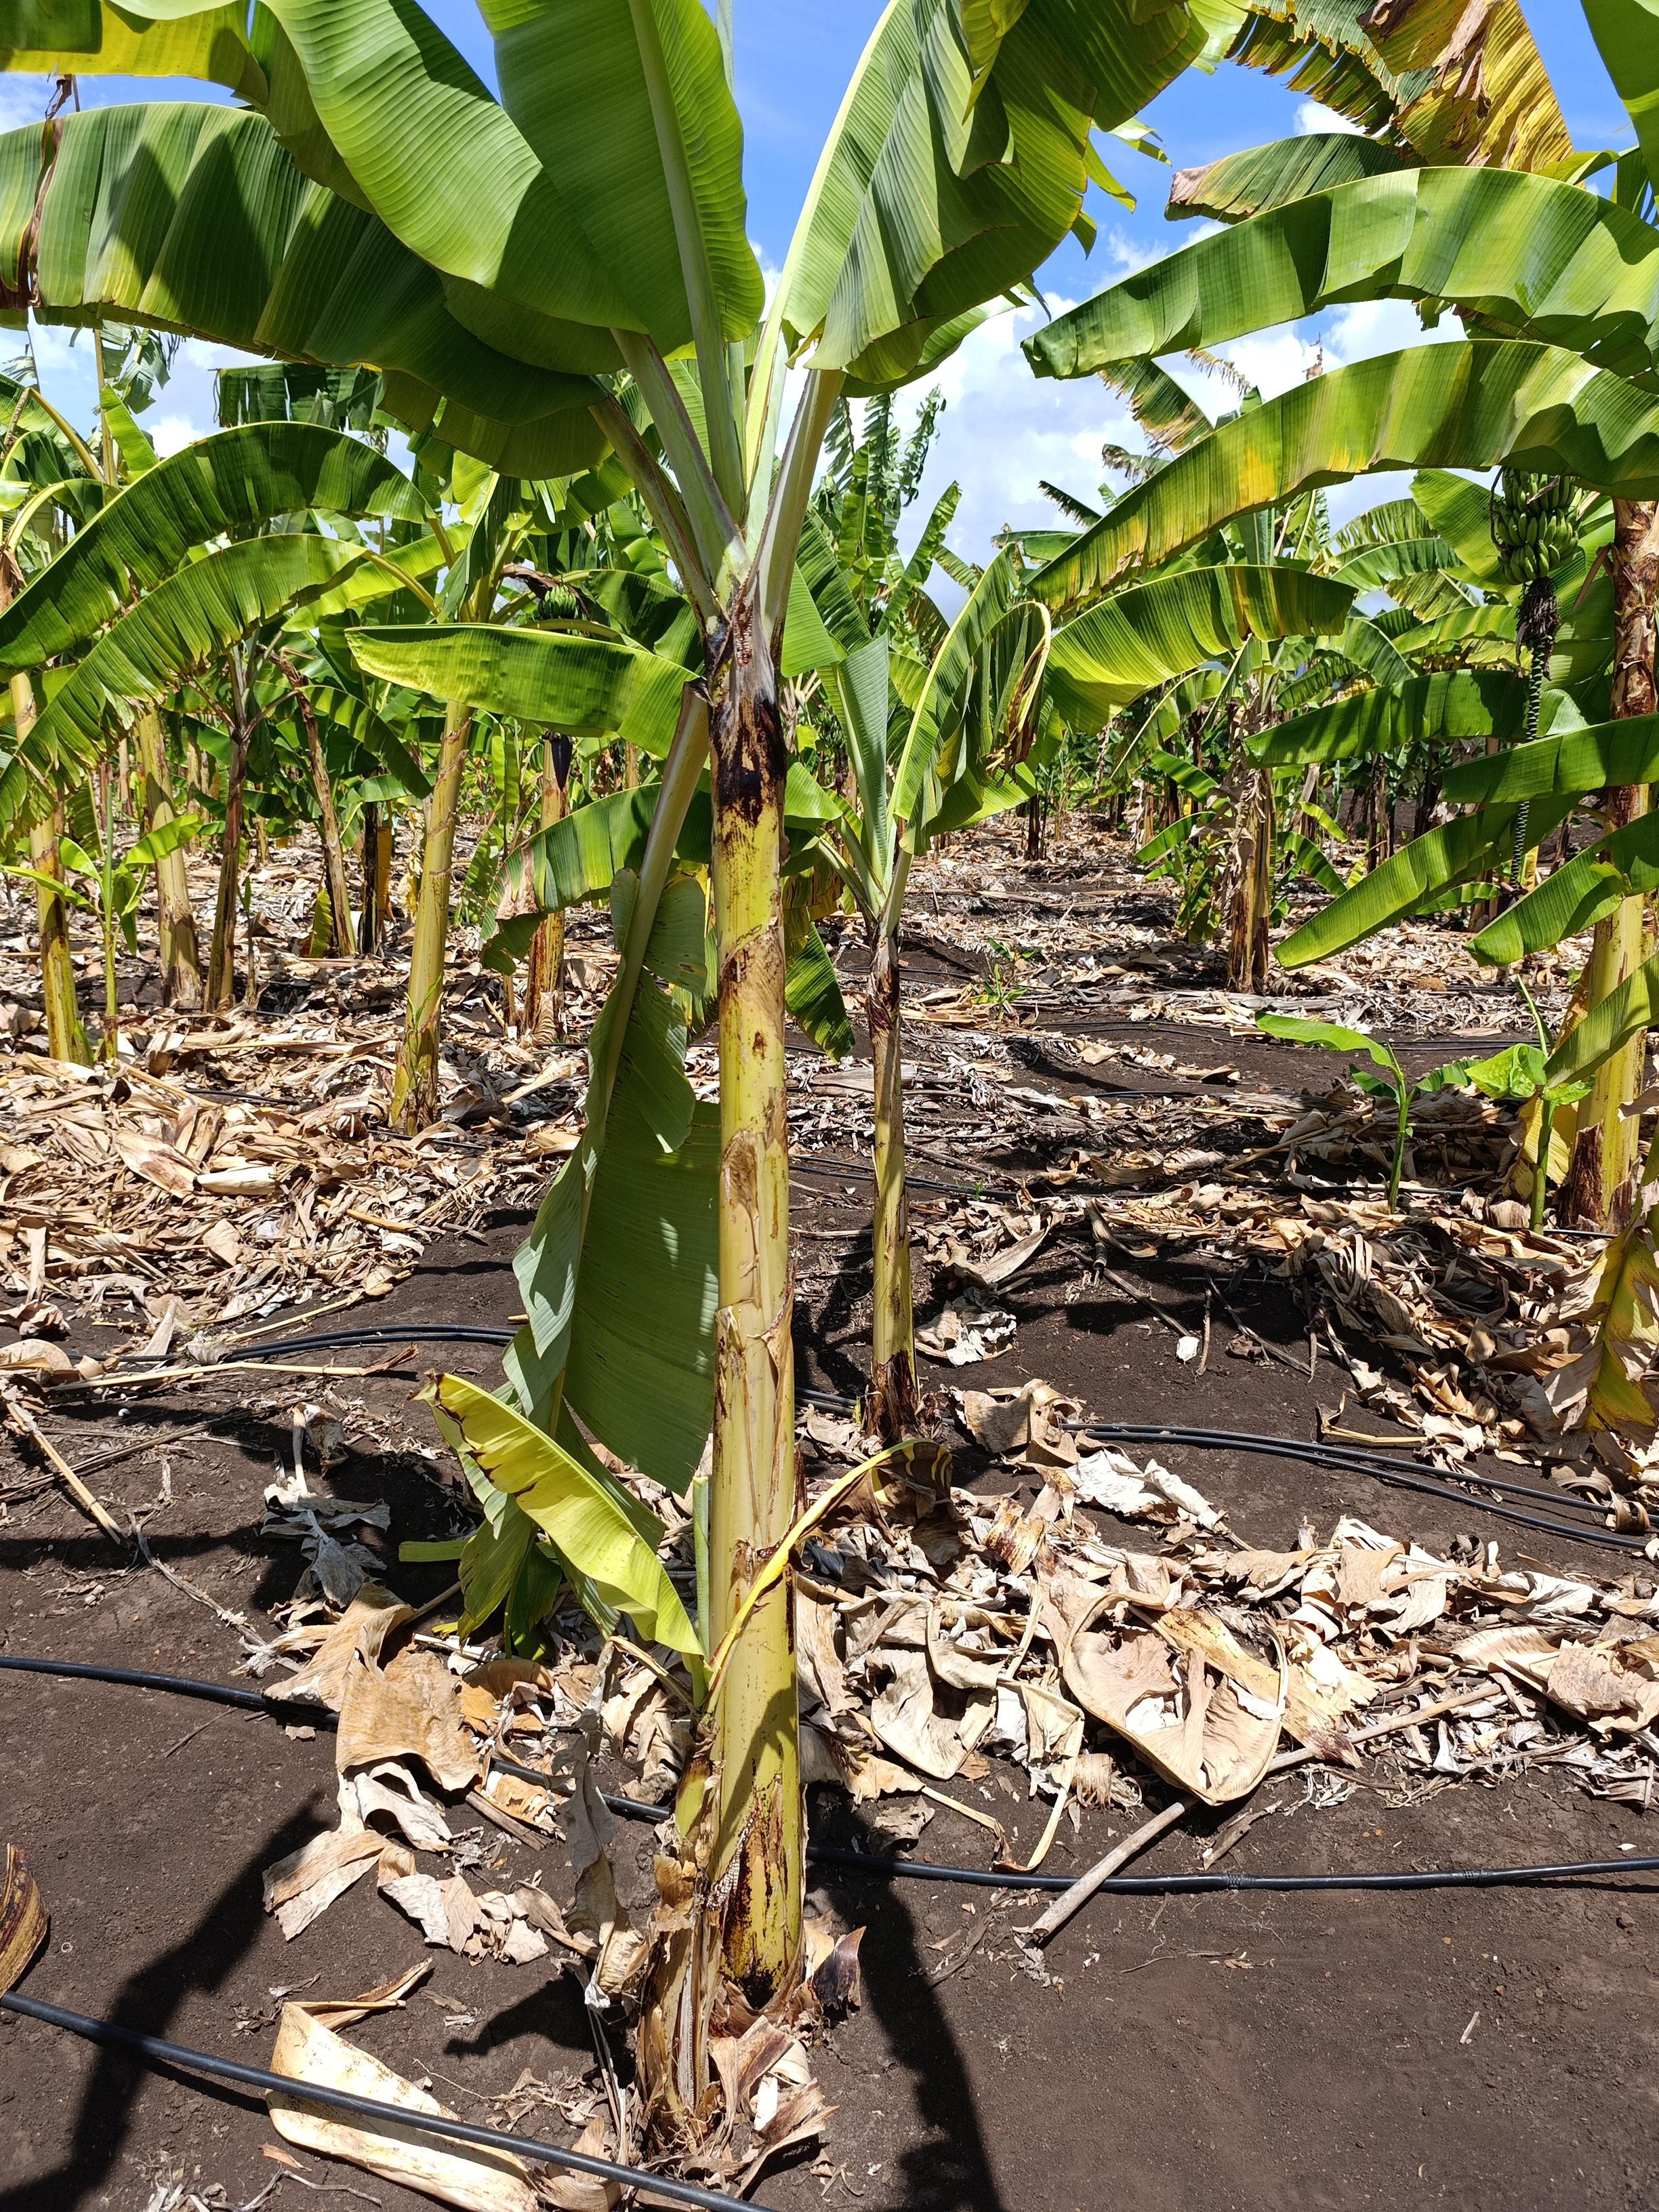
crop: banana
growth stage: vegetative
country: Tanzania
